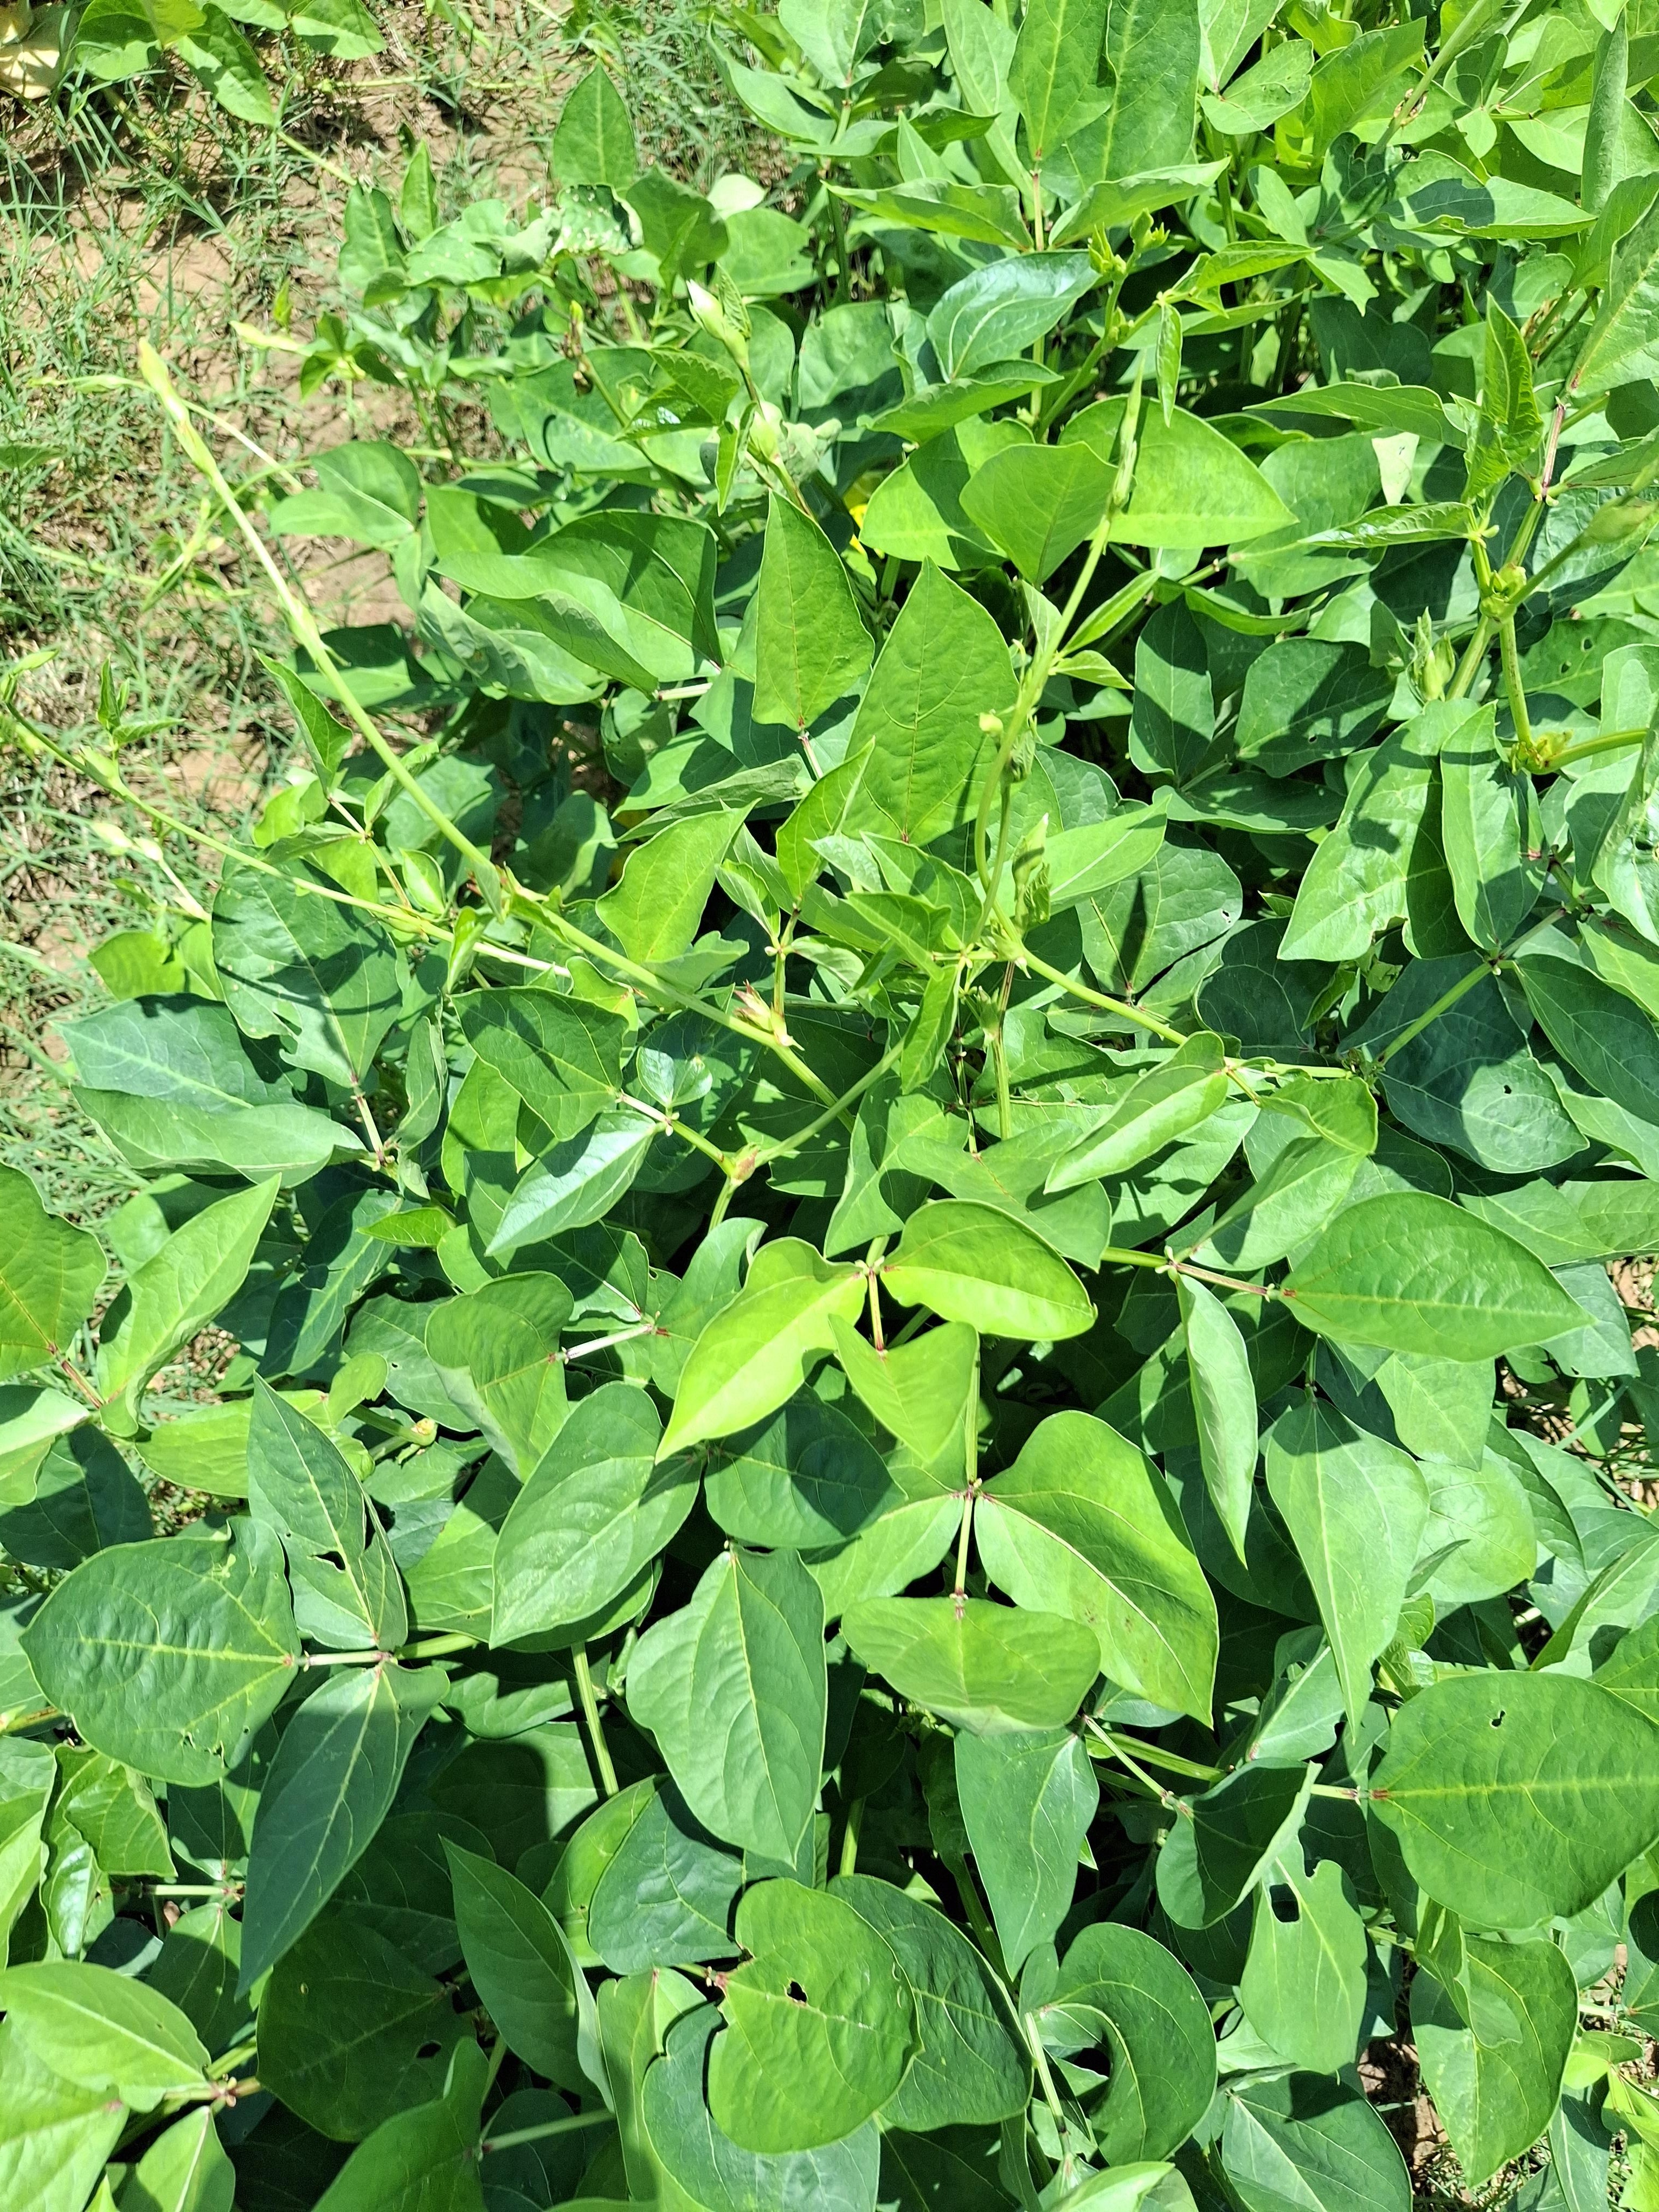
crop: cowpea
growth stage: flowering
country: Nigeria
